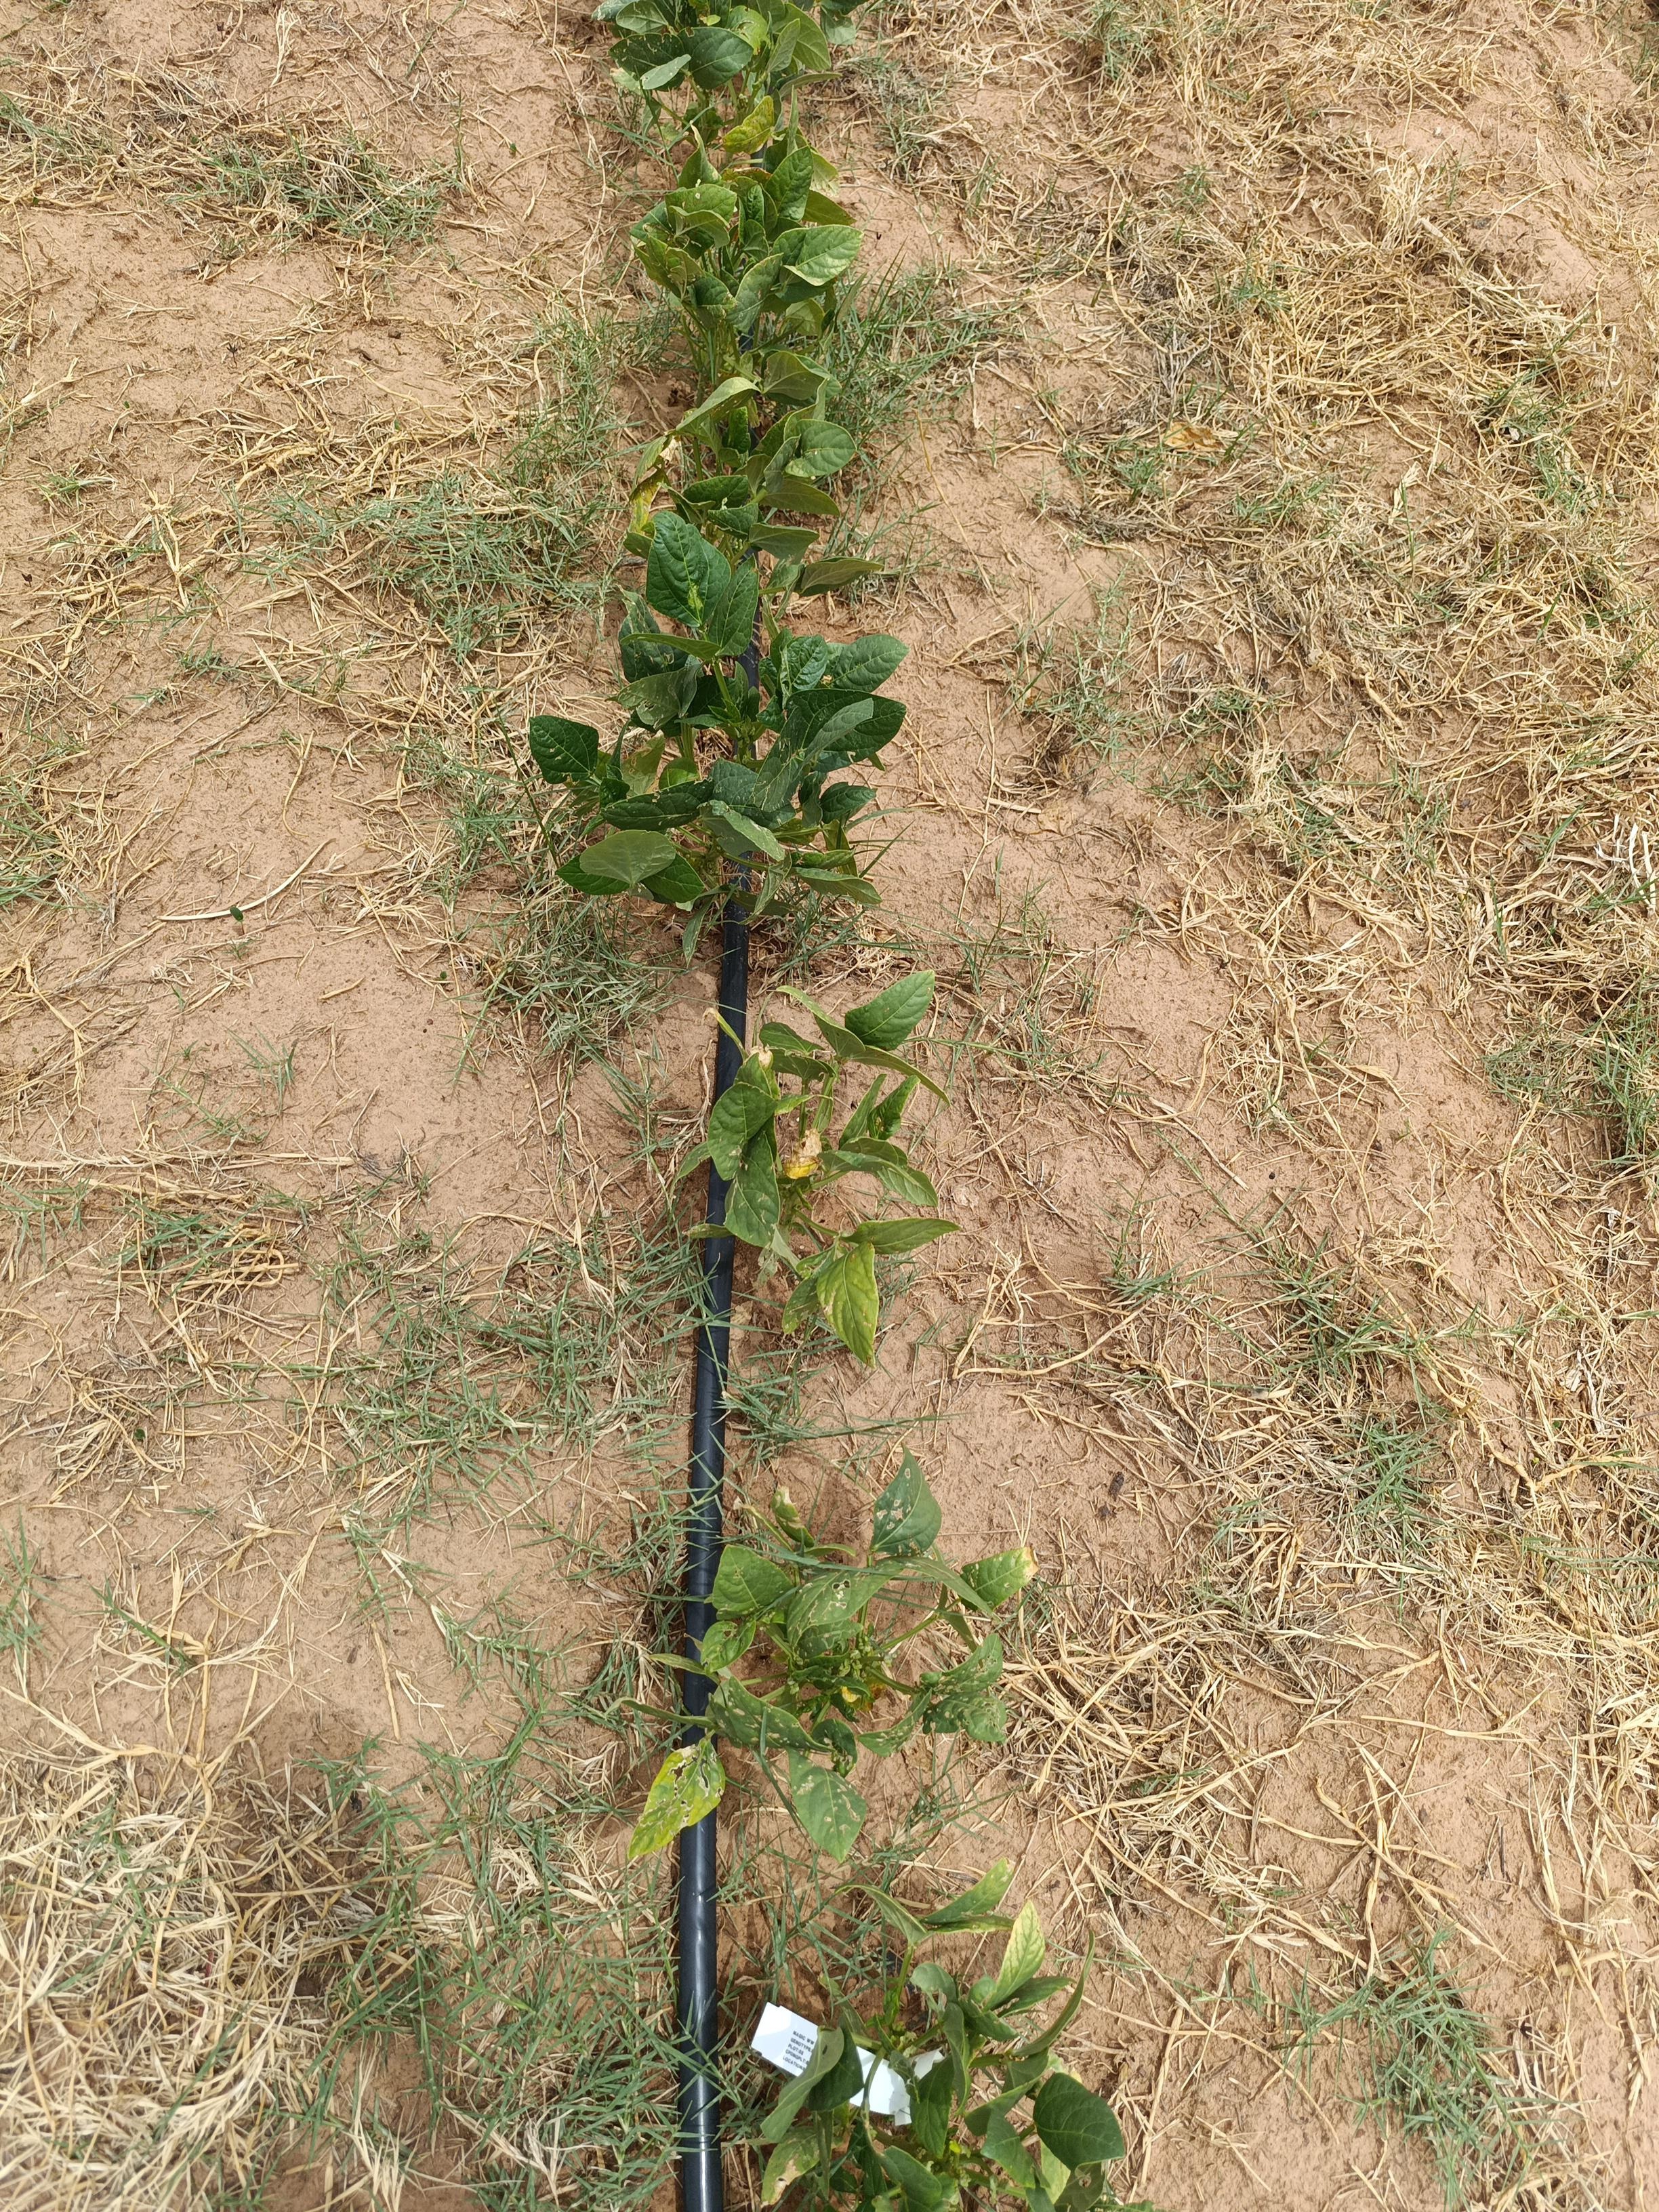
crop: cowpea
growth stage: flowering
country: Nigeria
